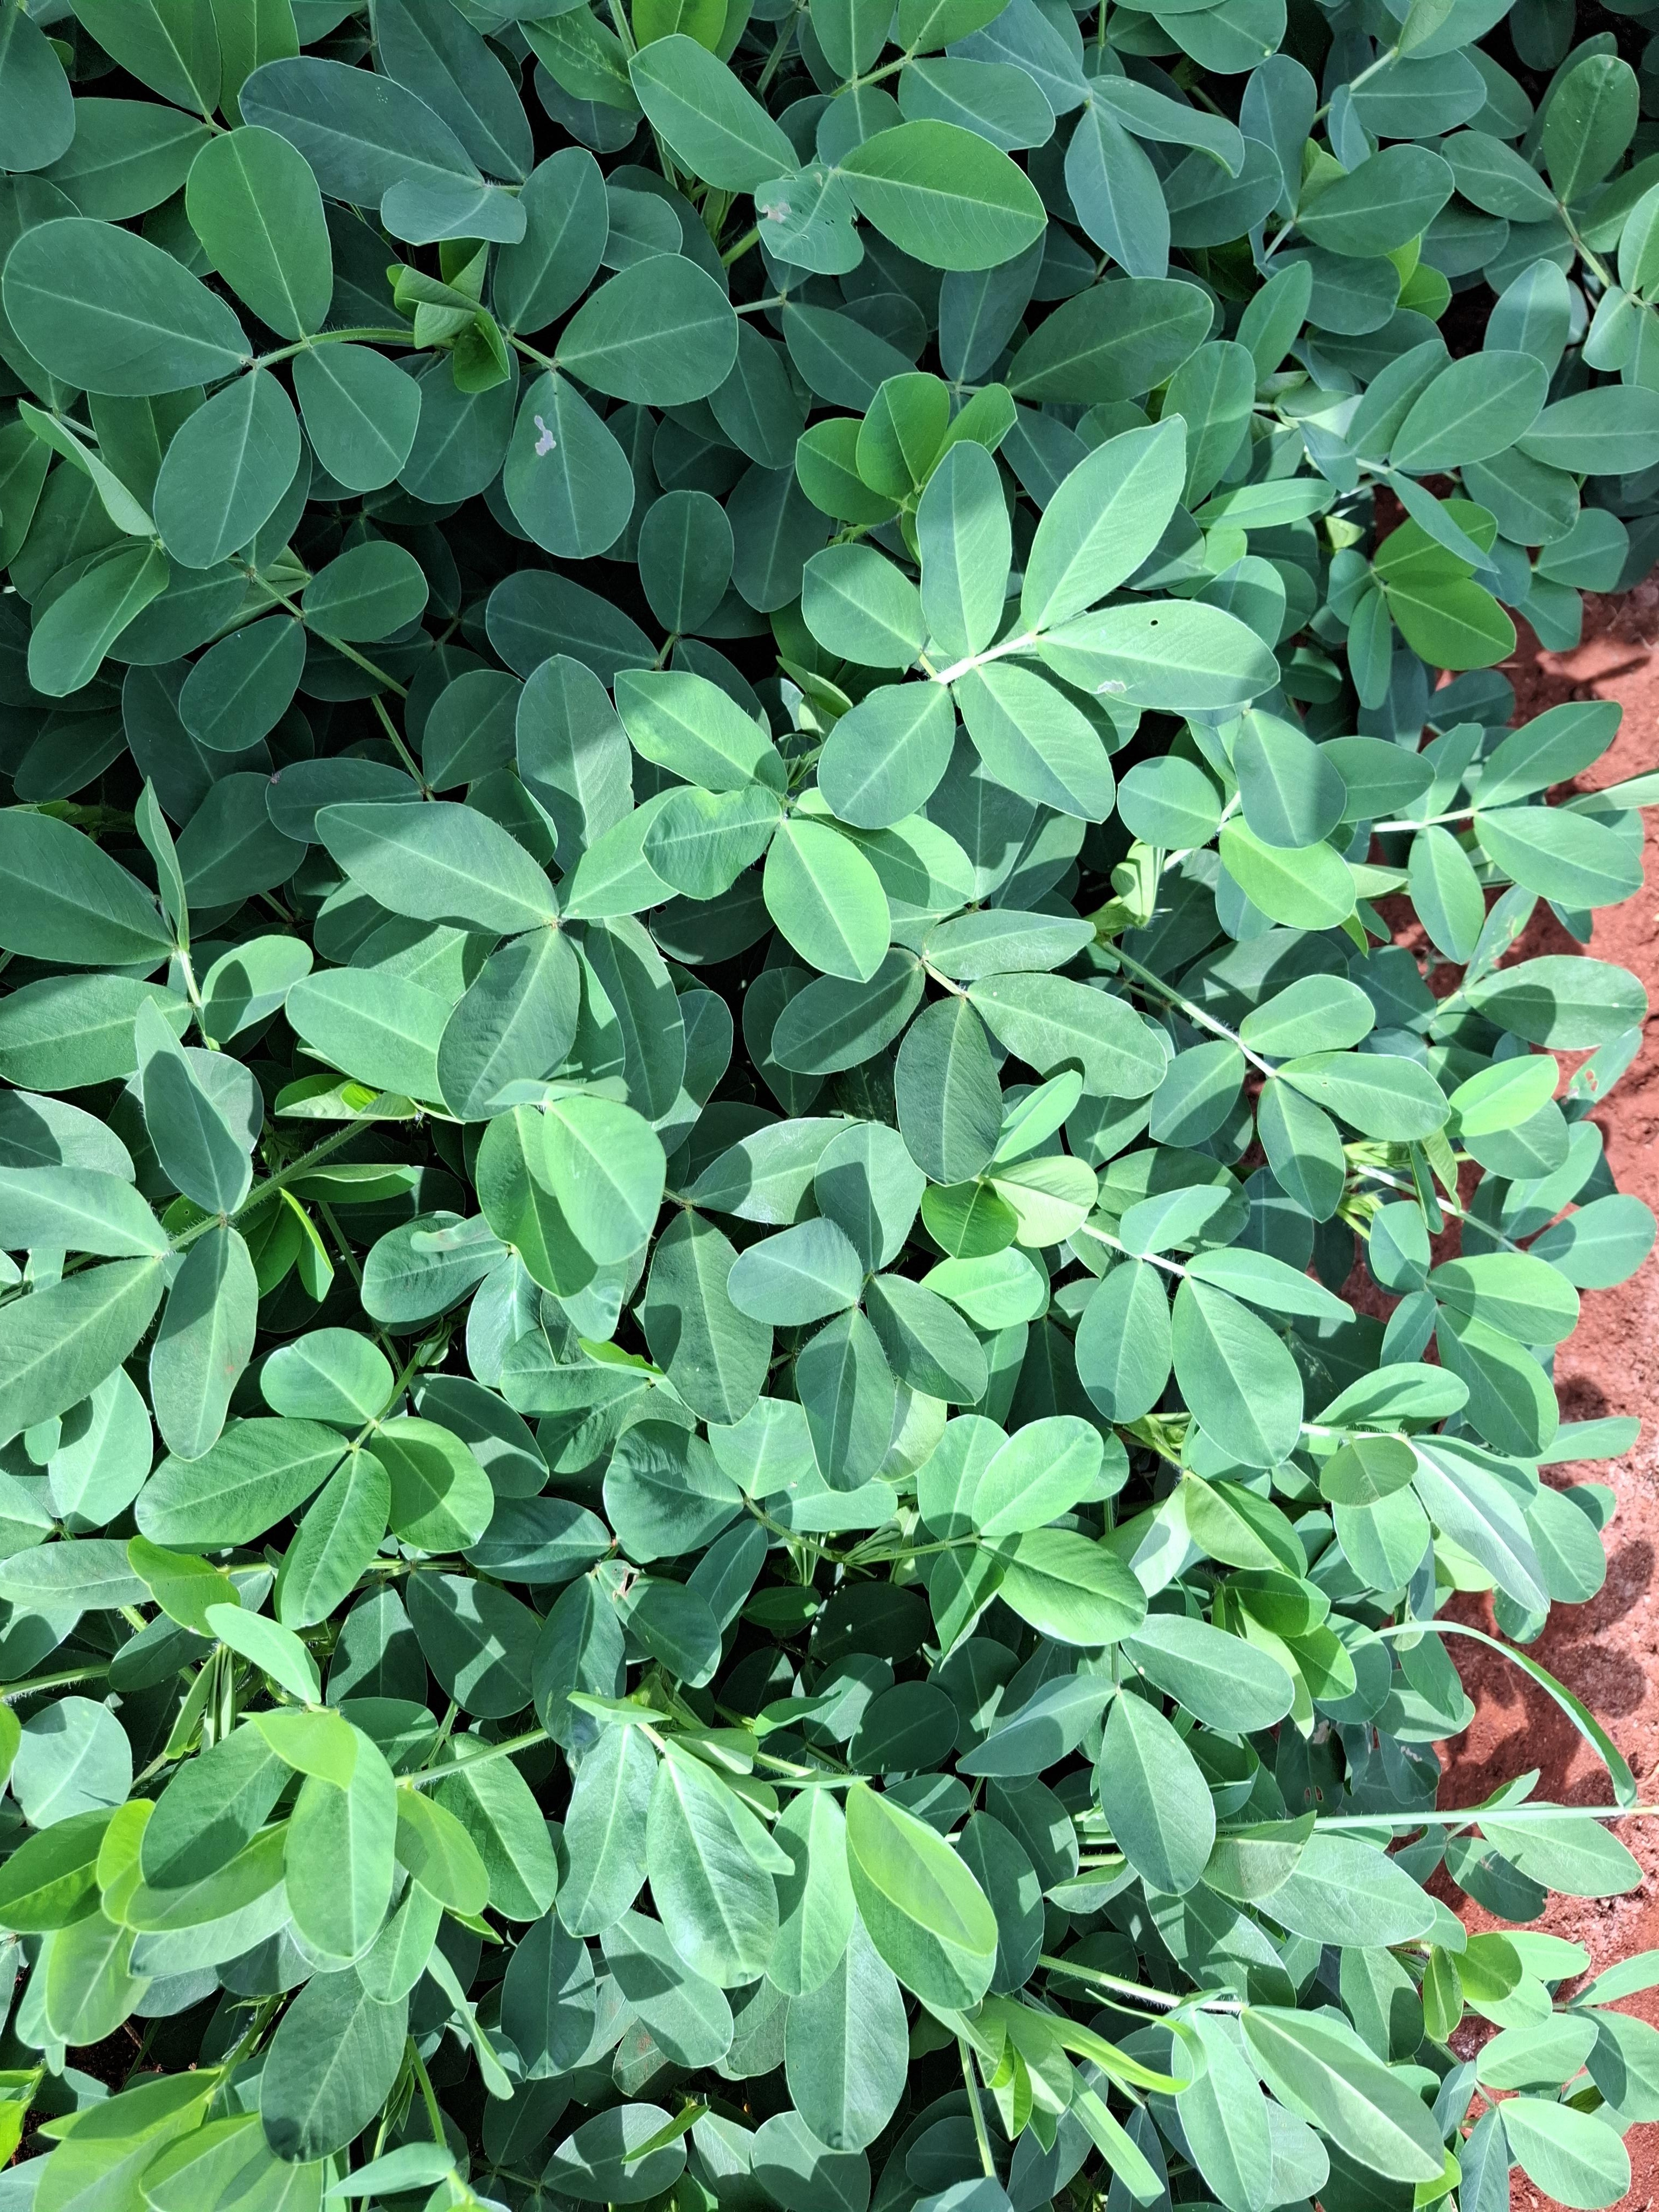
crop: groundnut
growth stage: flowering
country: Kenya
